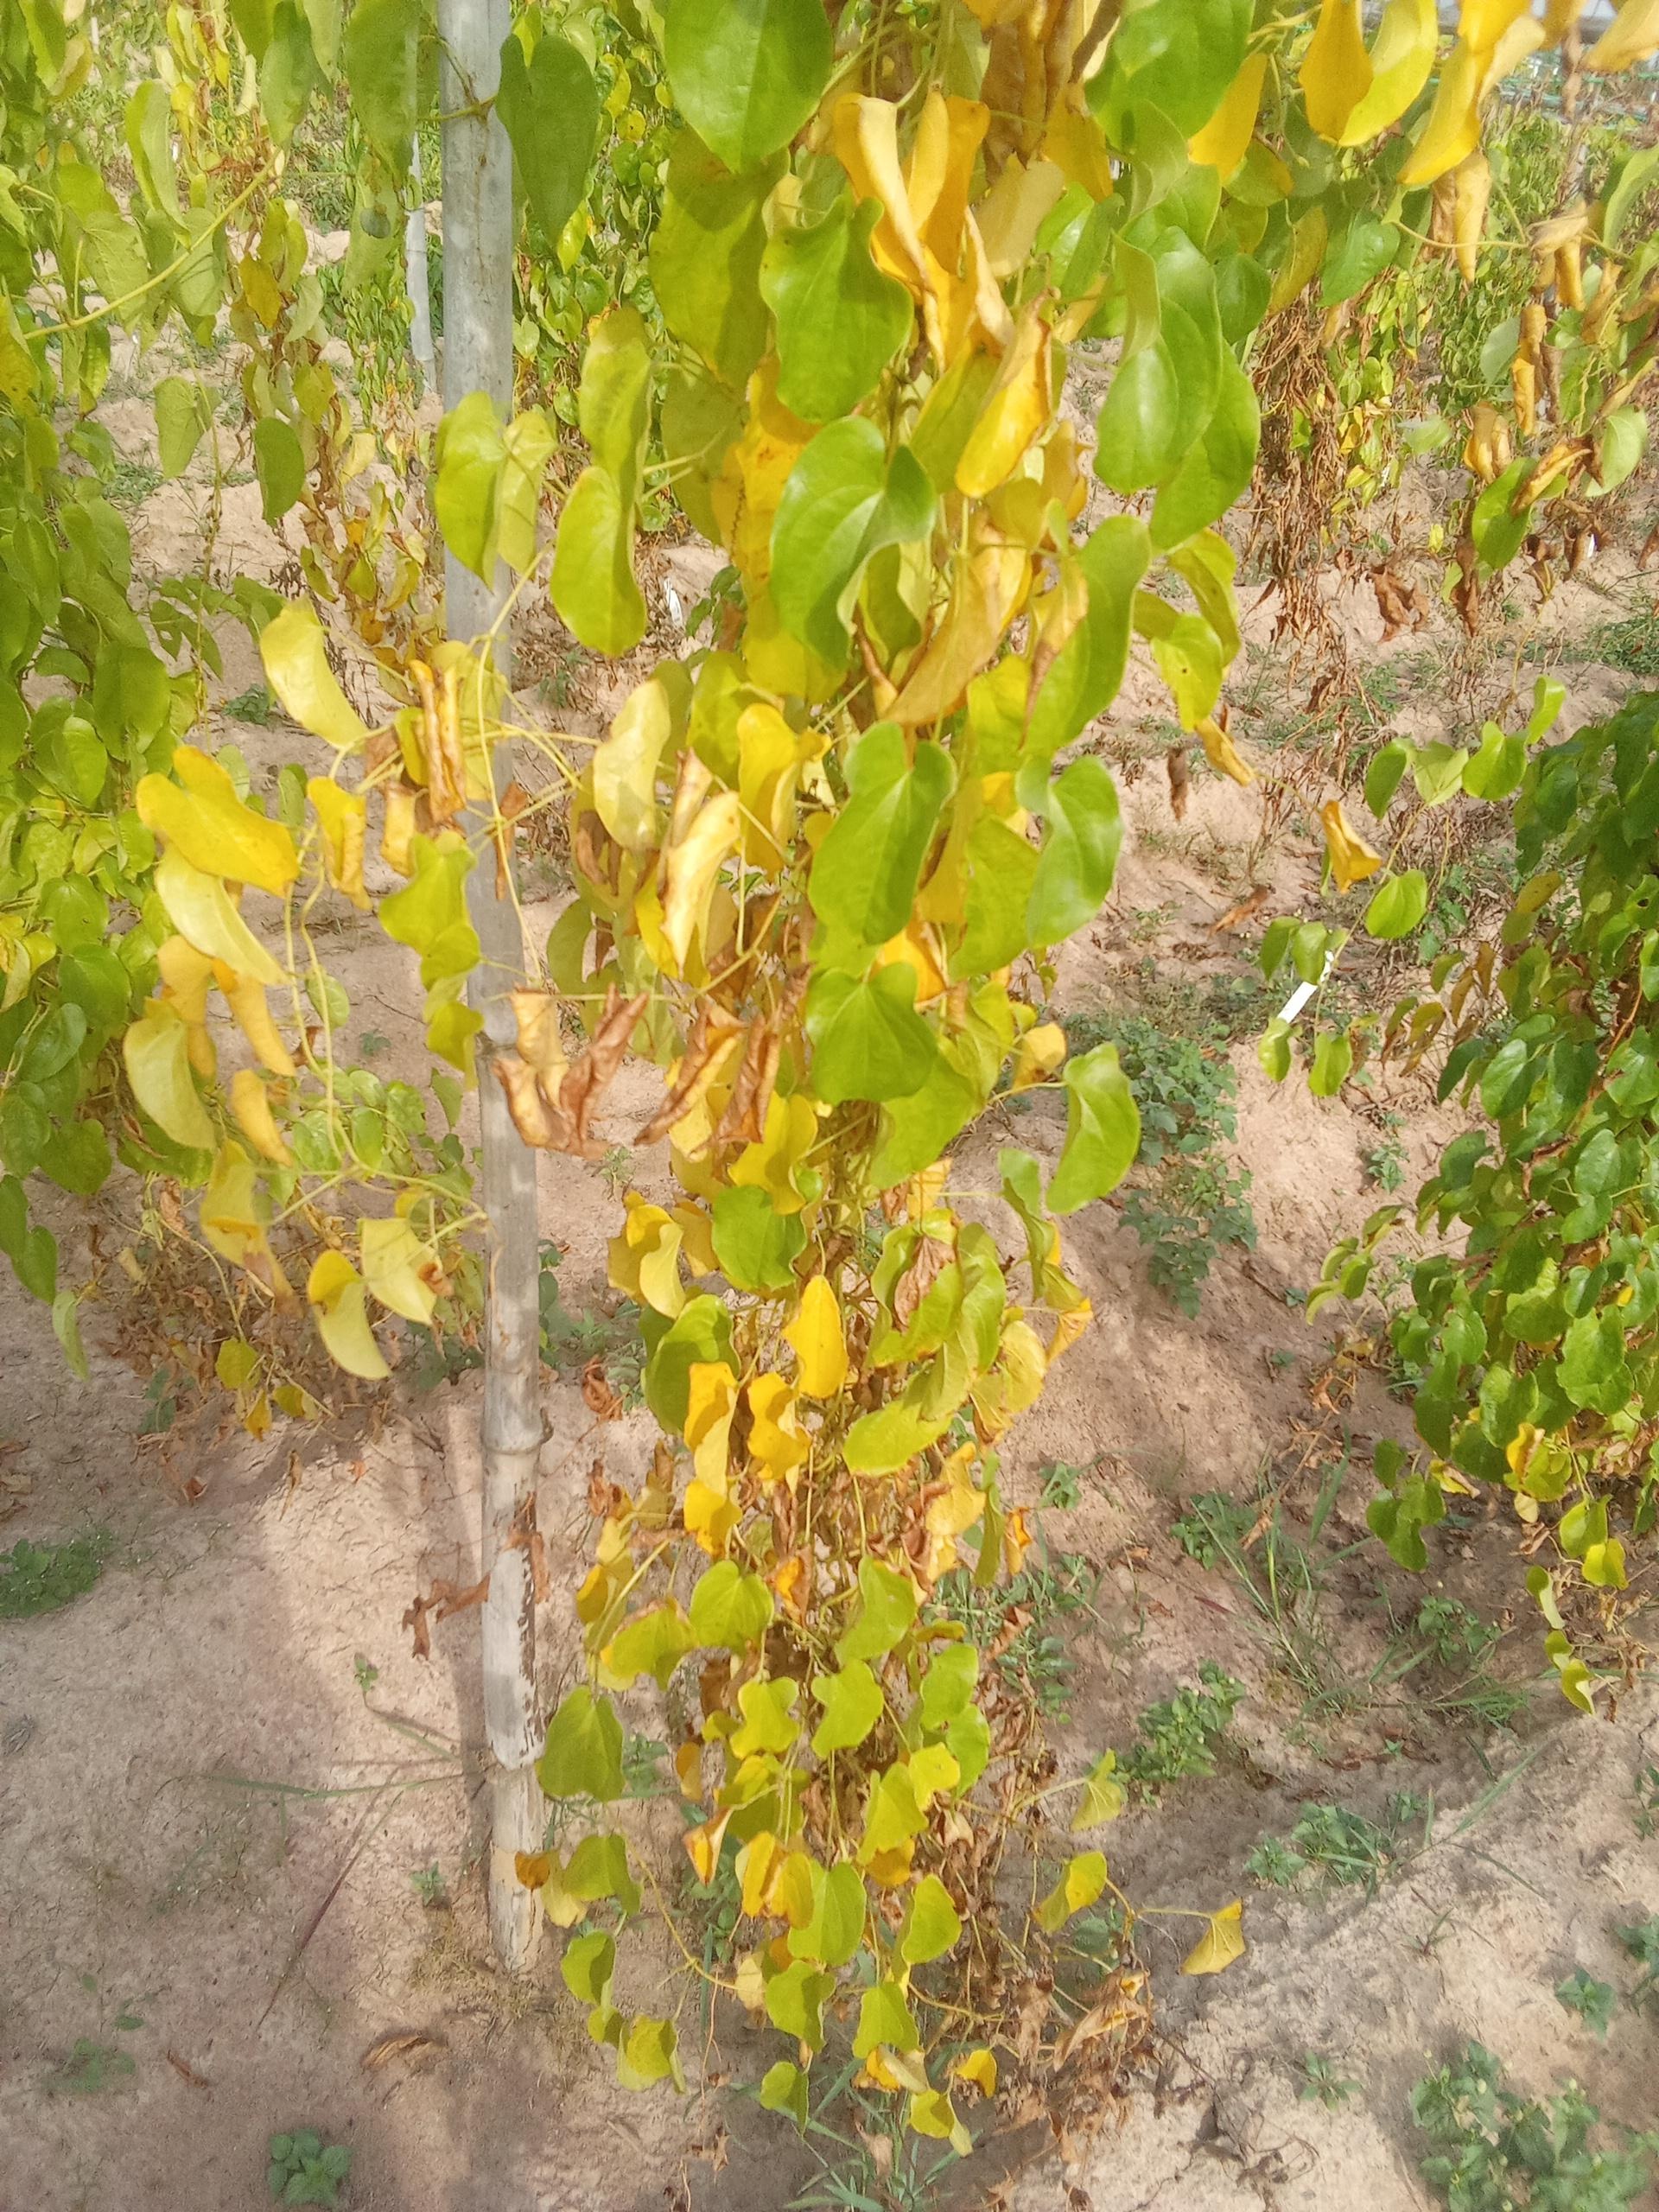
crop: yam
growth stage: maturity
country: Nigeria
